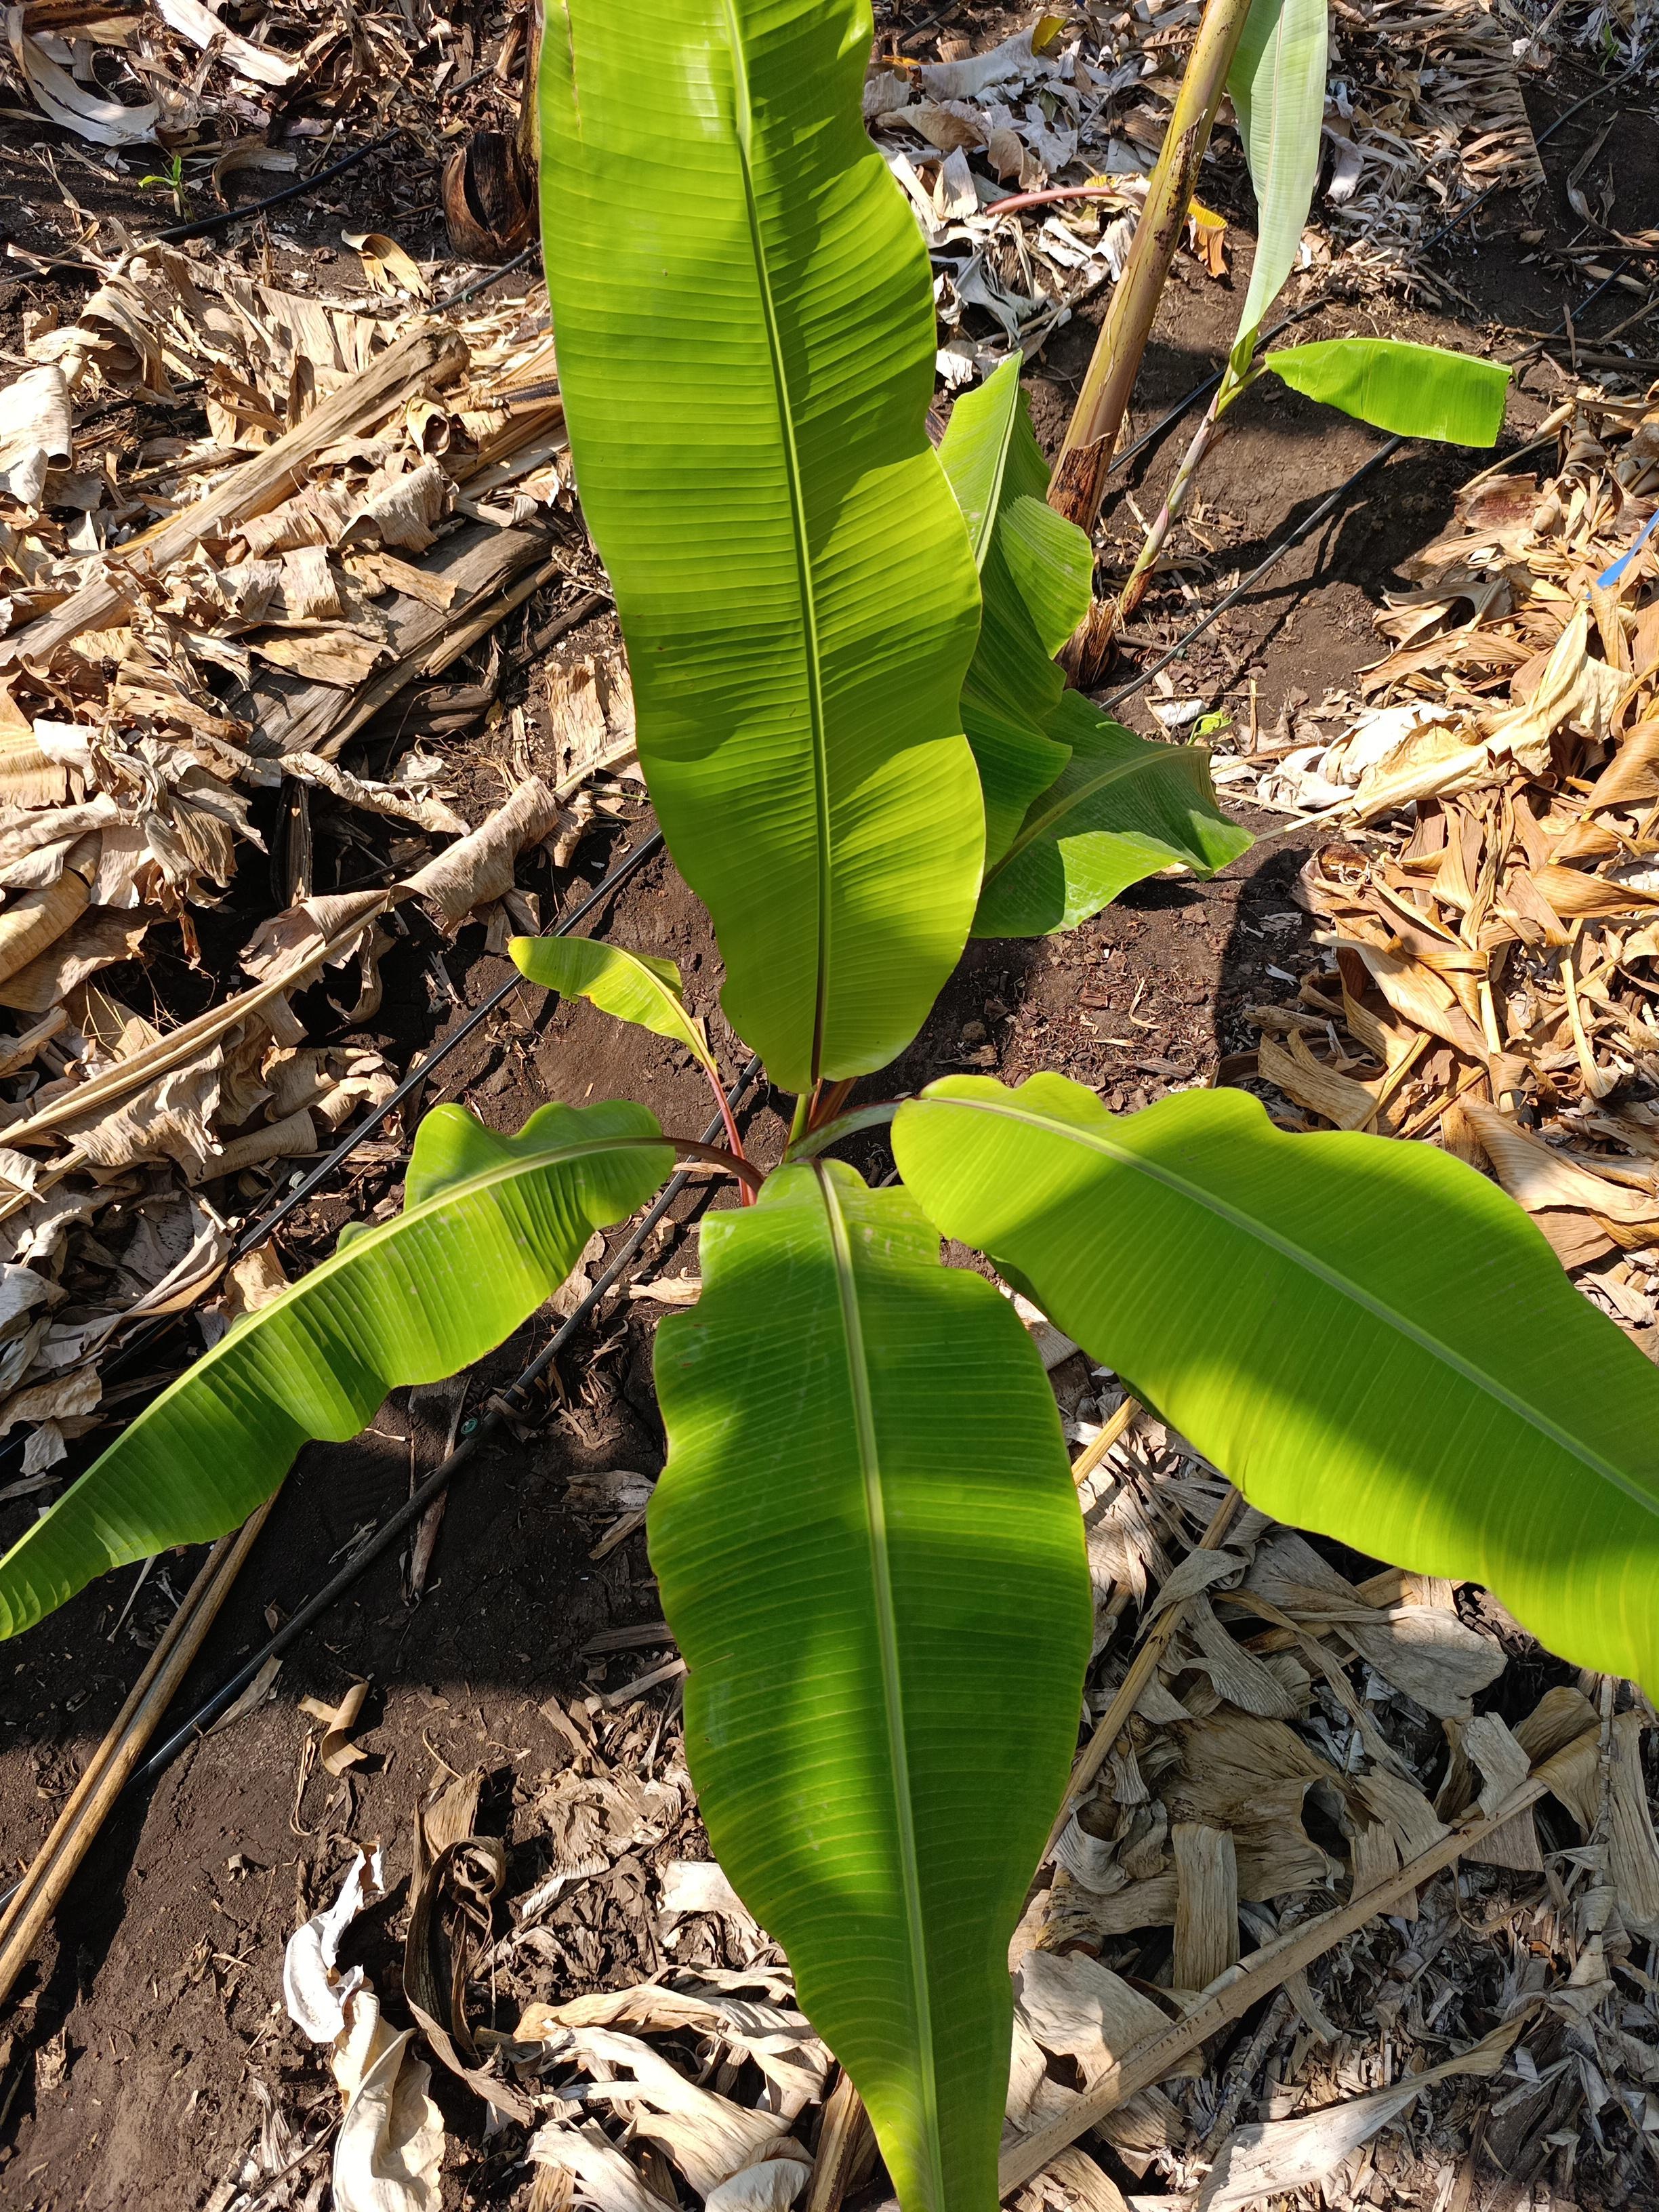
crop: banana
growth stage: vegetative
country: Tanzania
